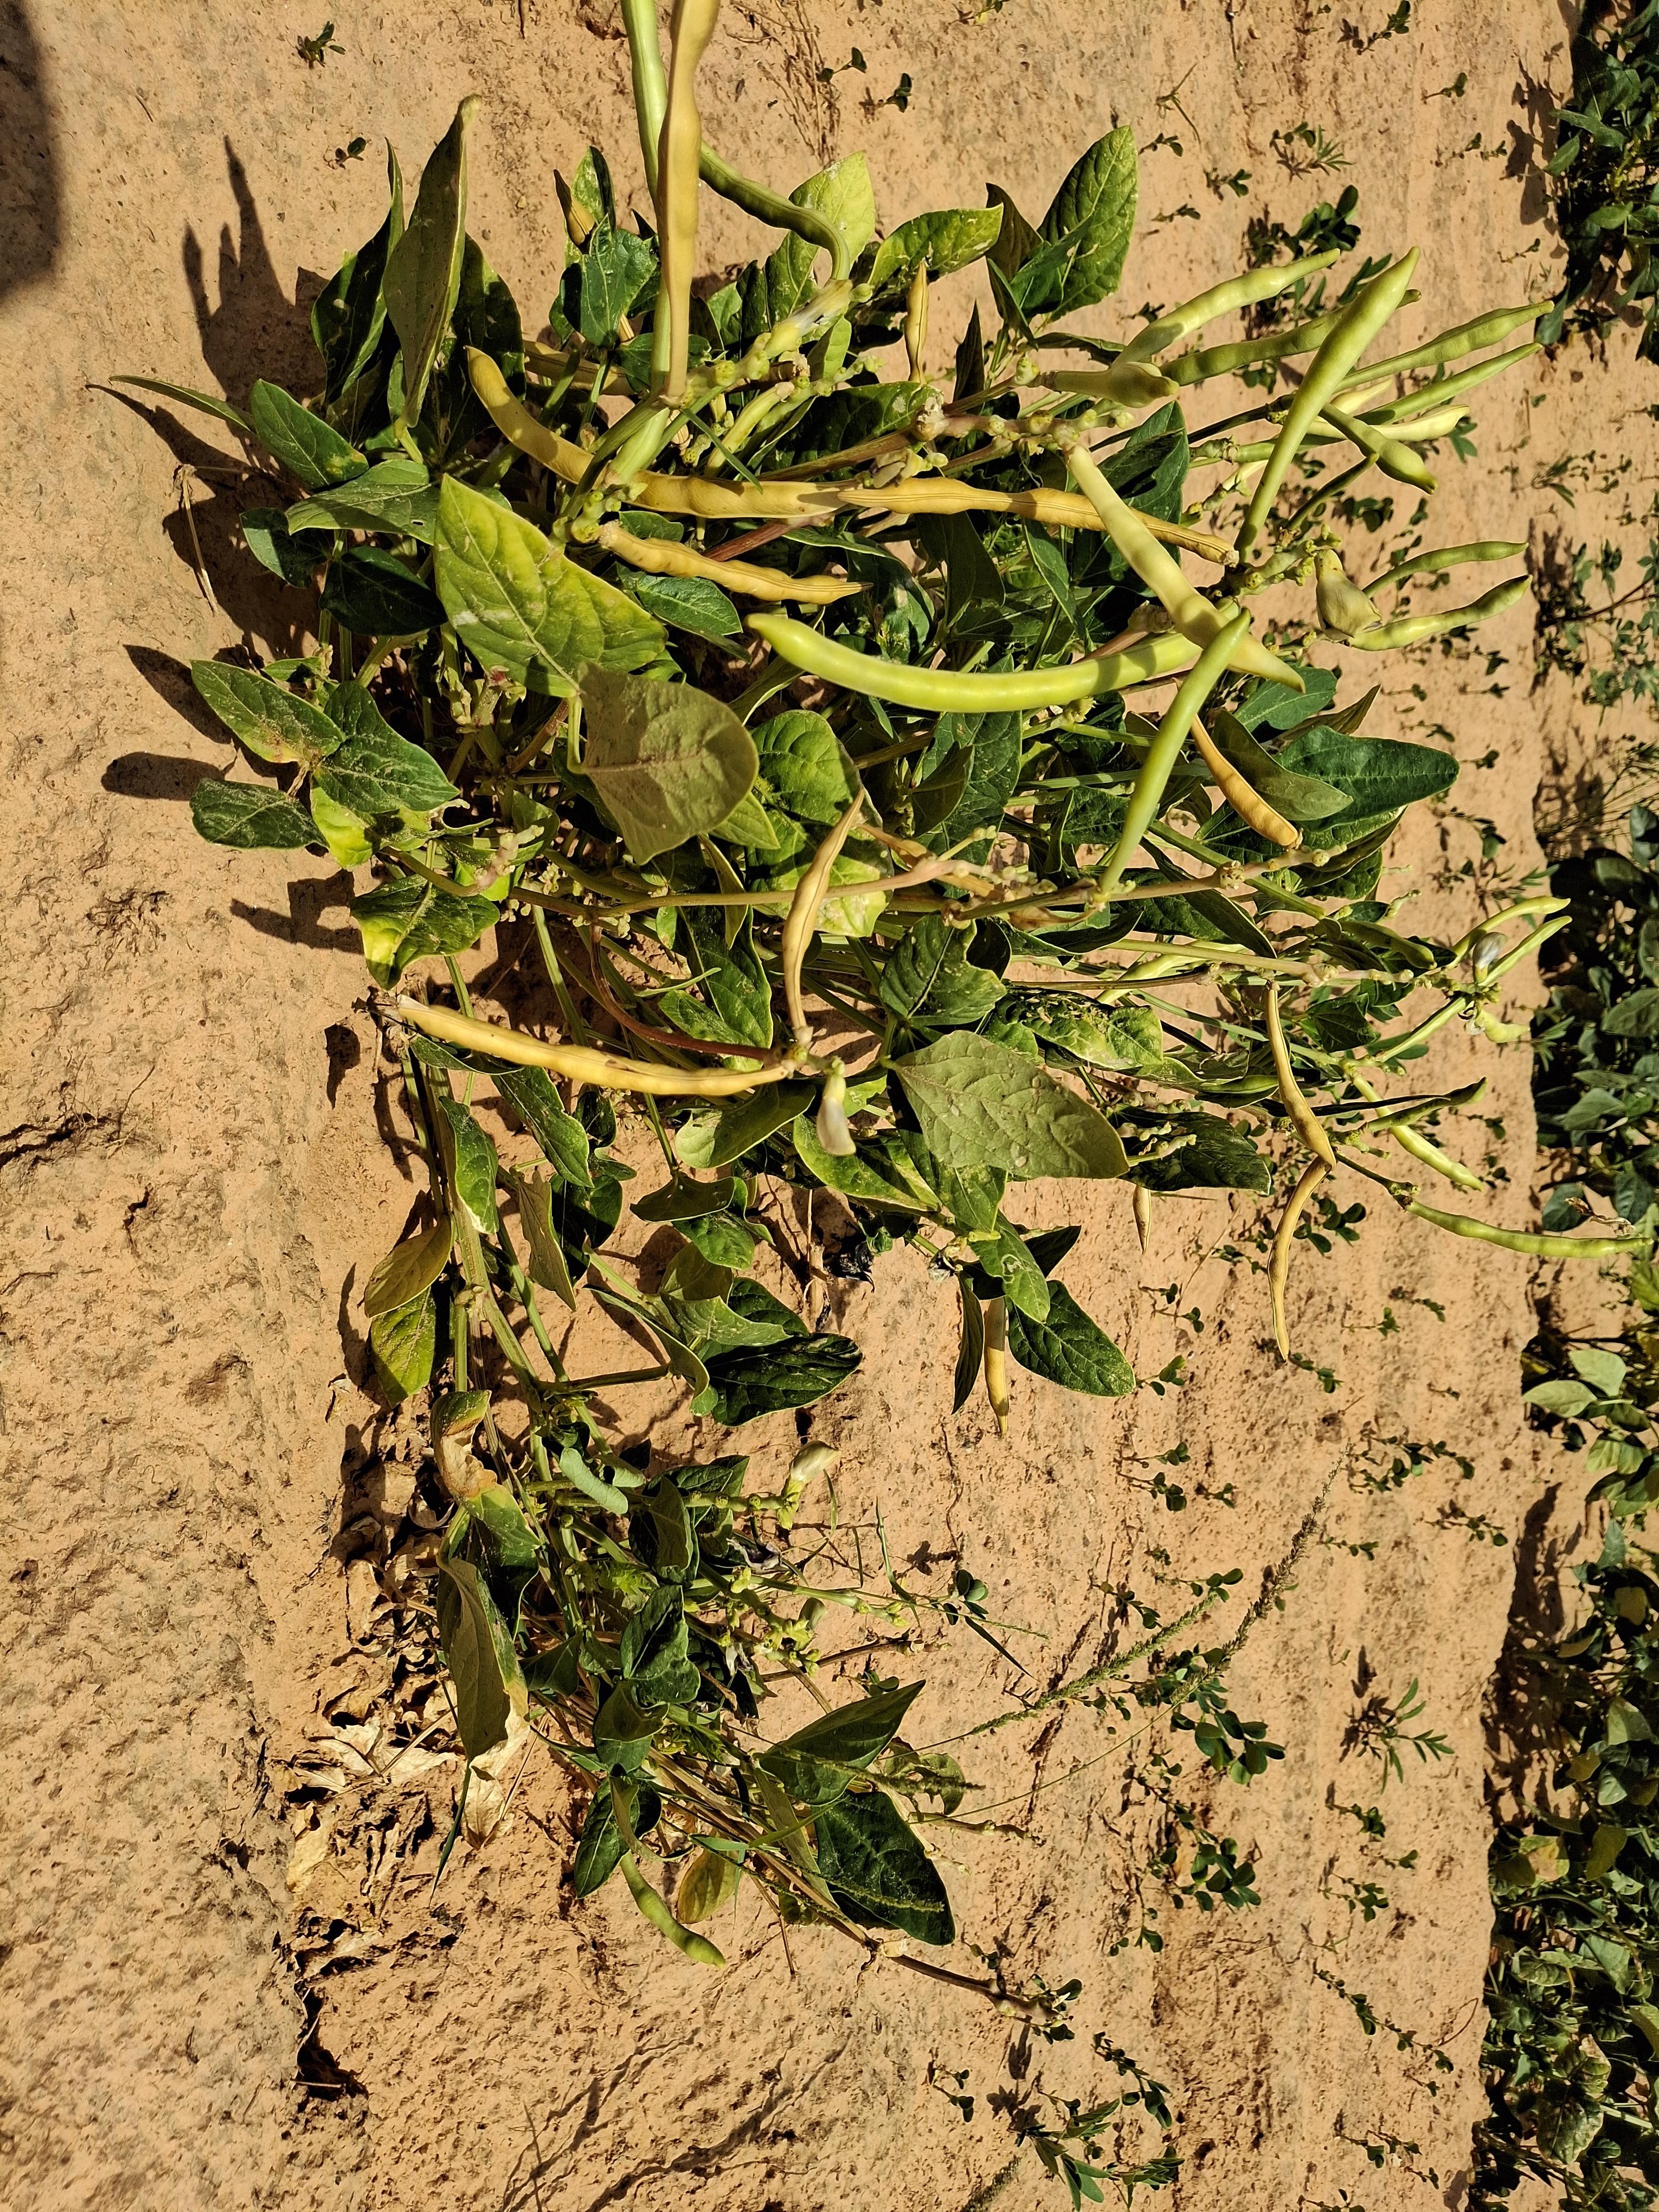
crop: cowpea
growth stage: harvest maturity
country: Nigeria
